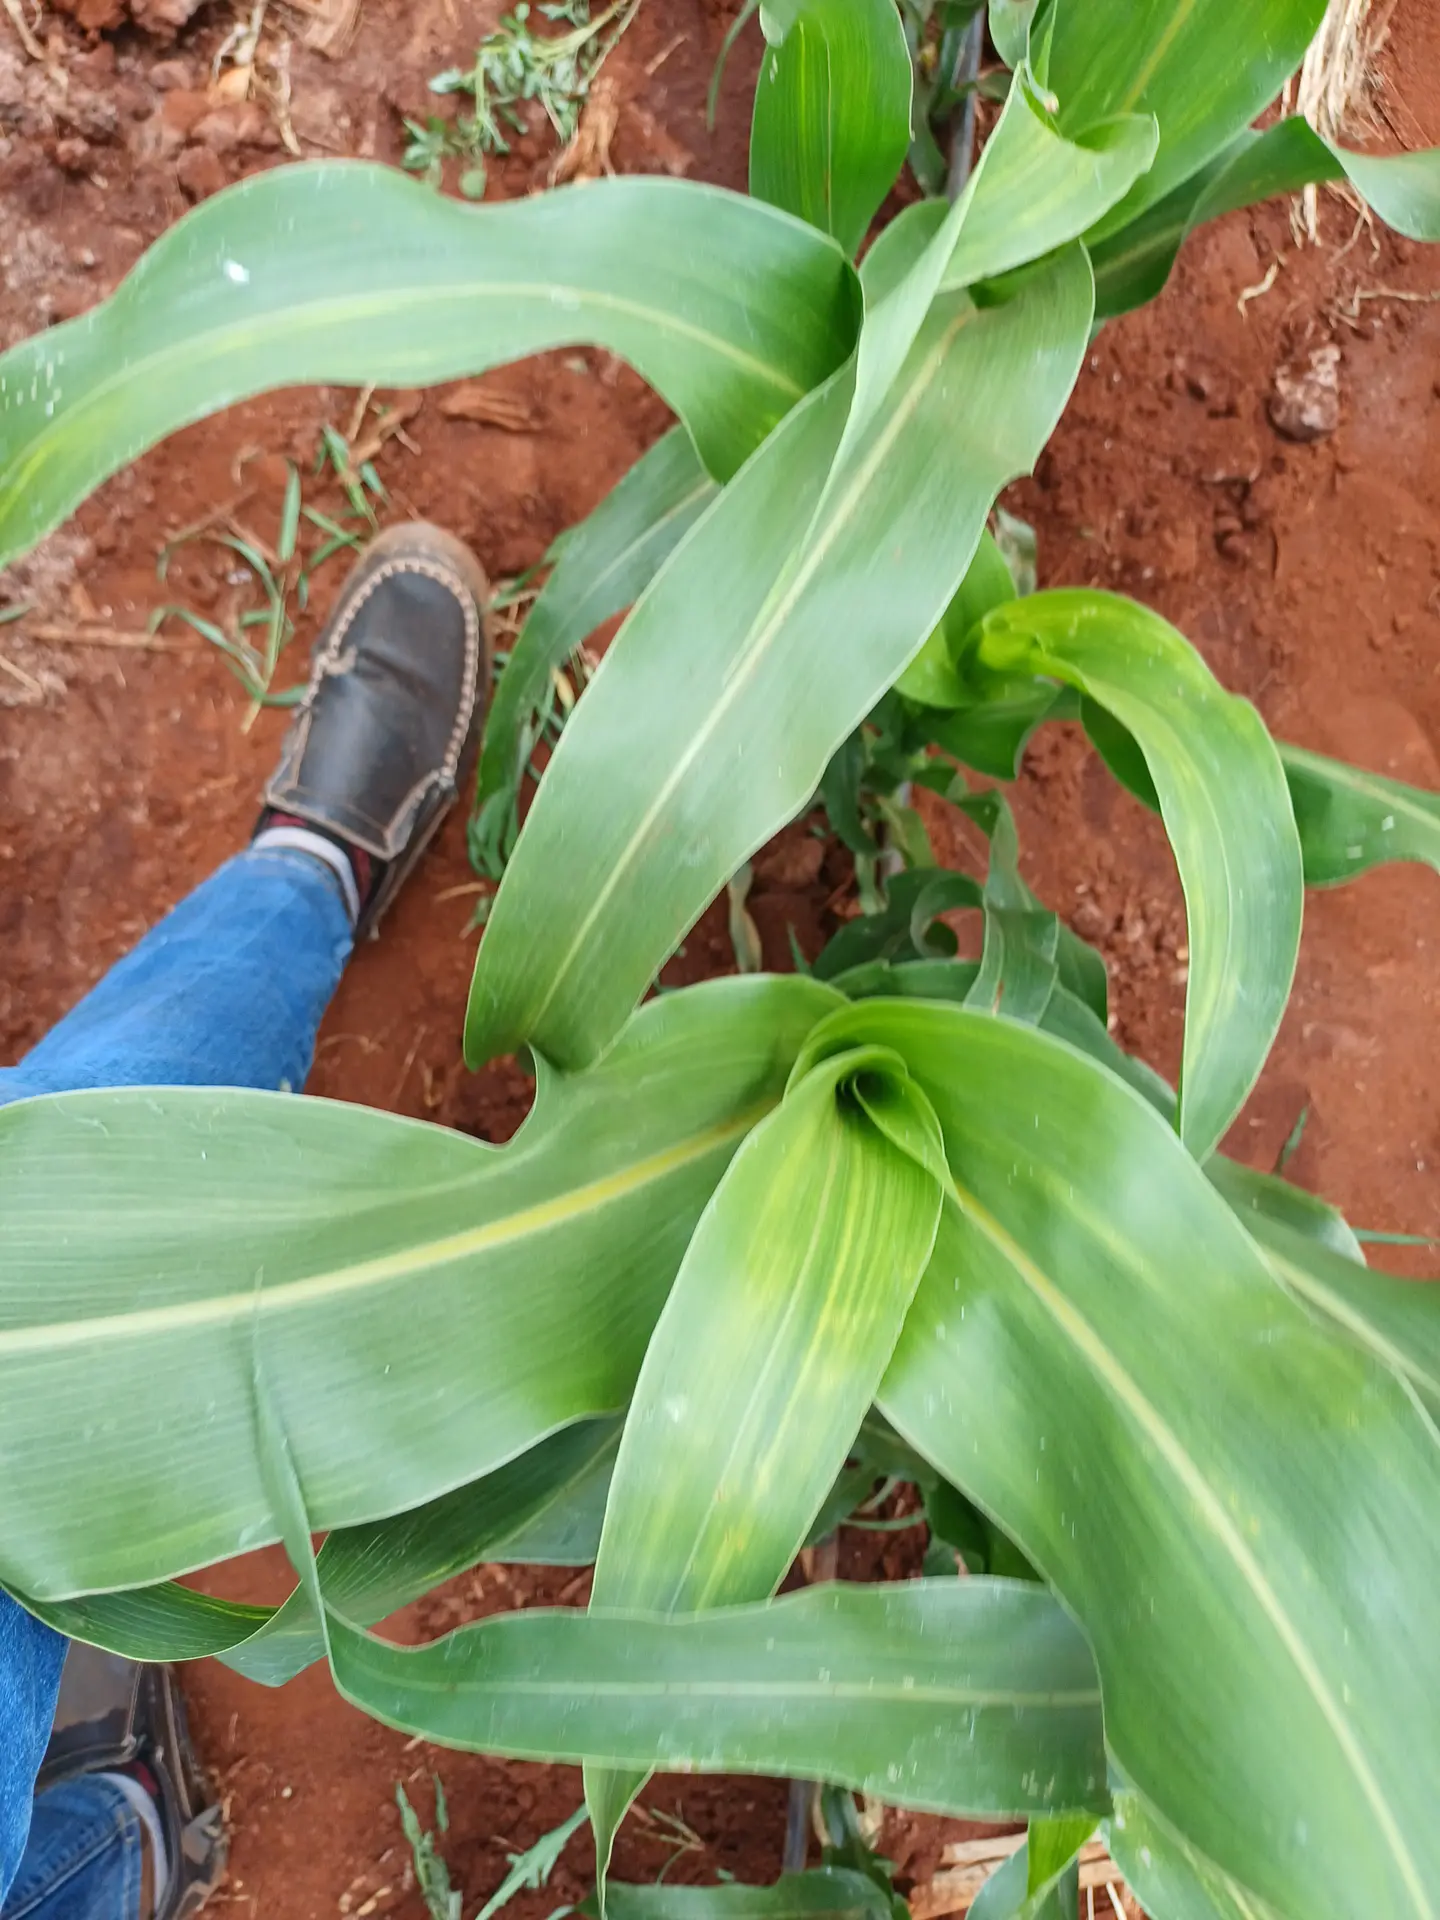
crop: sorghum
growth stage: vegetative
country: Kenya
